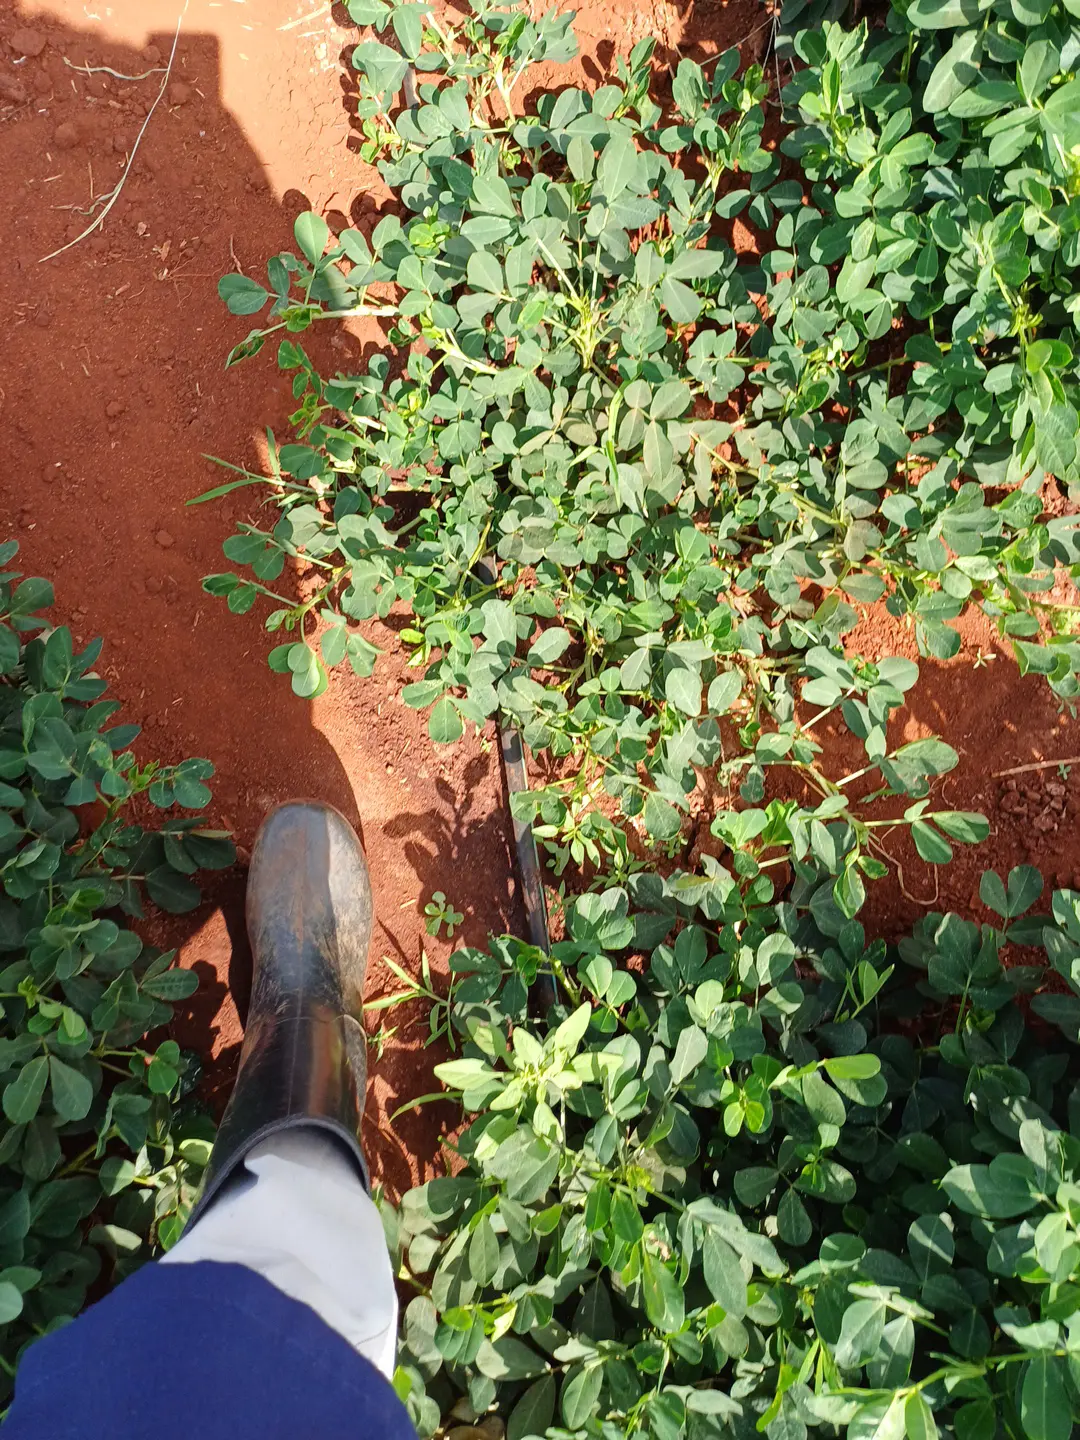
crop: groundnut
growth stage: pegging
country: Kenya
